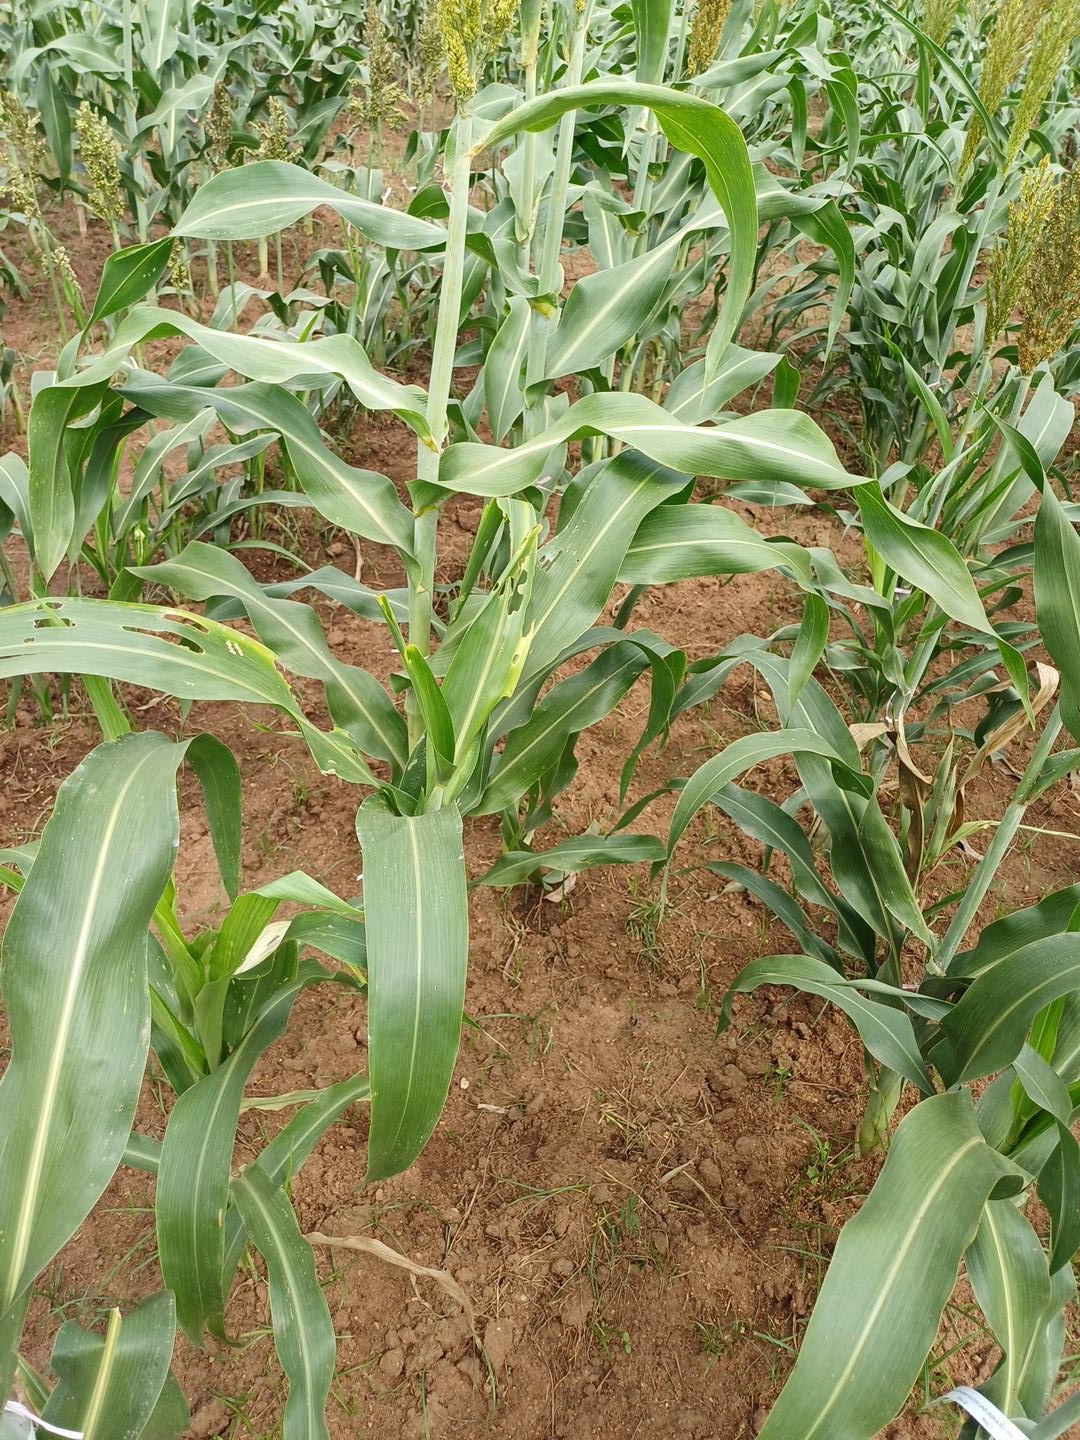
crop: sorghum
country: Kenya
